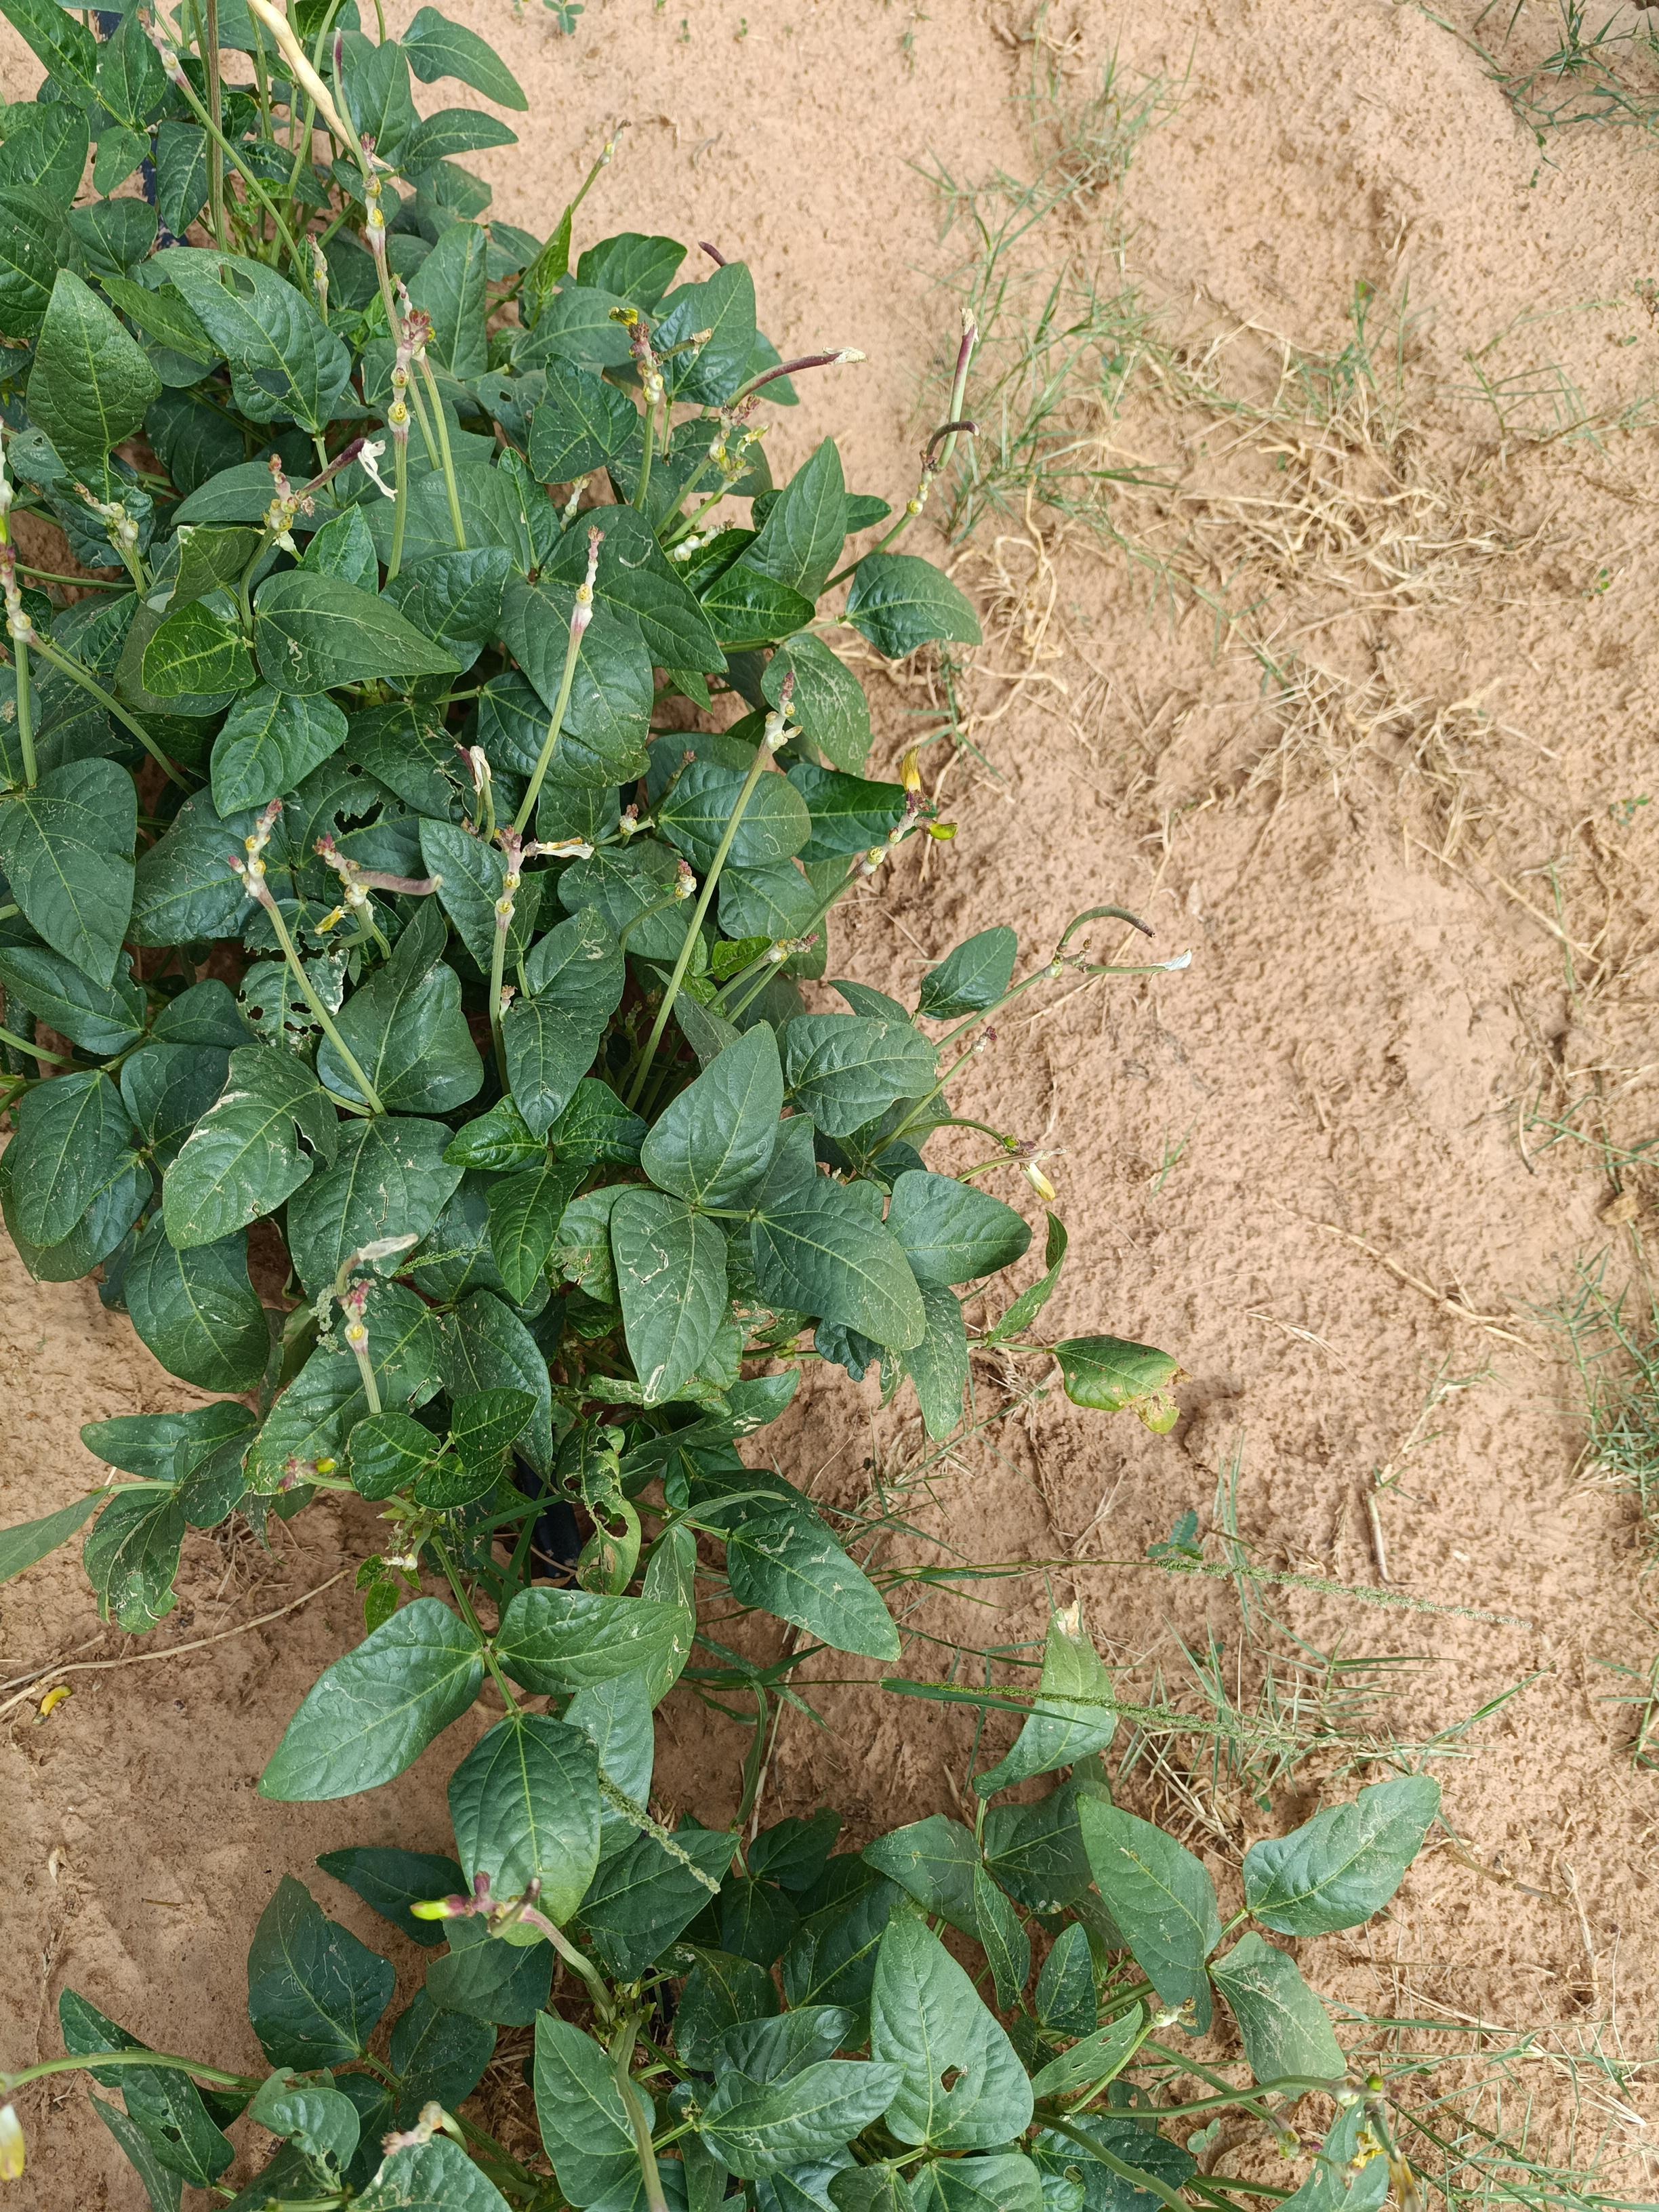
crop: cowpea
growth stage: development pod
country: Nigeria
